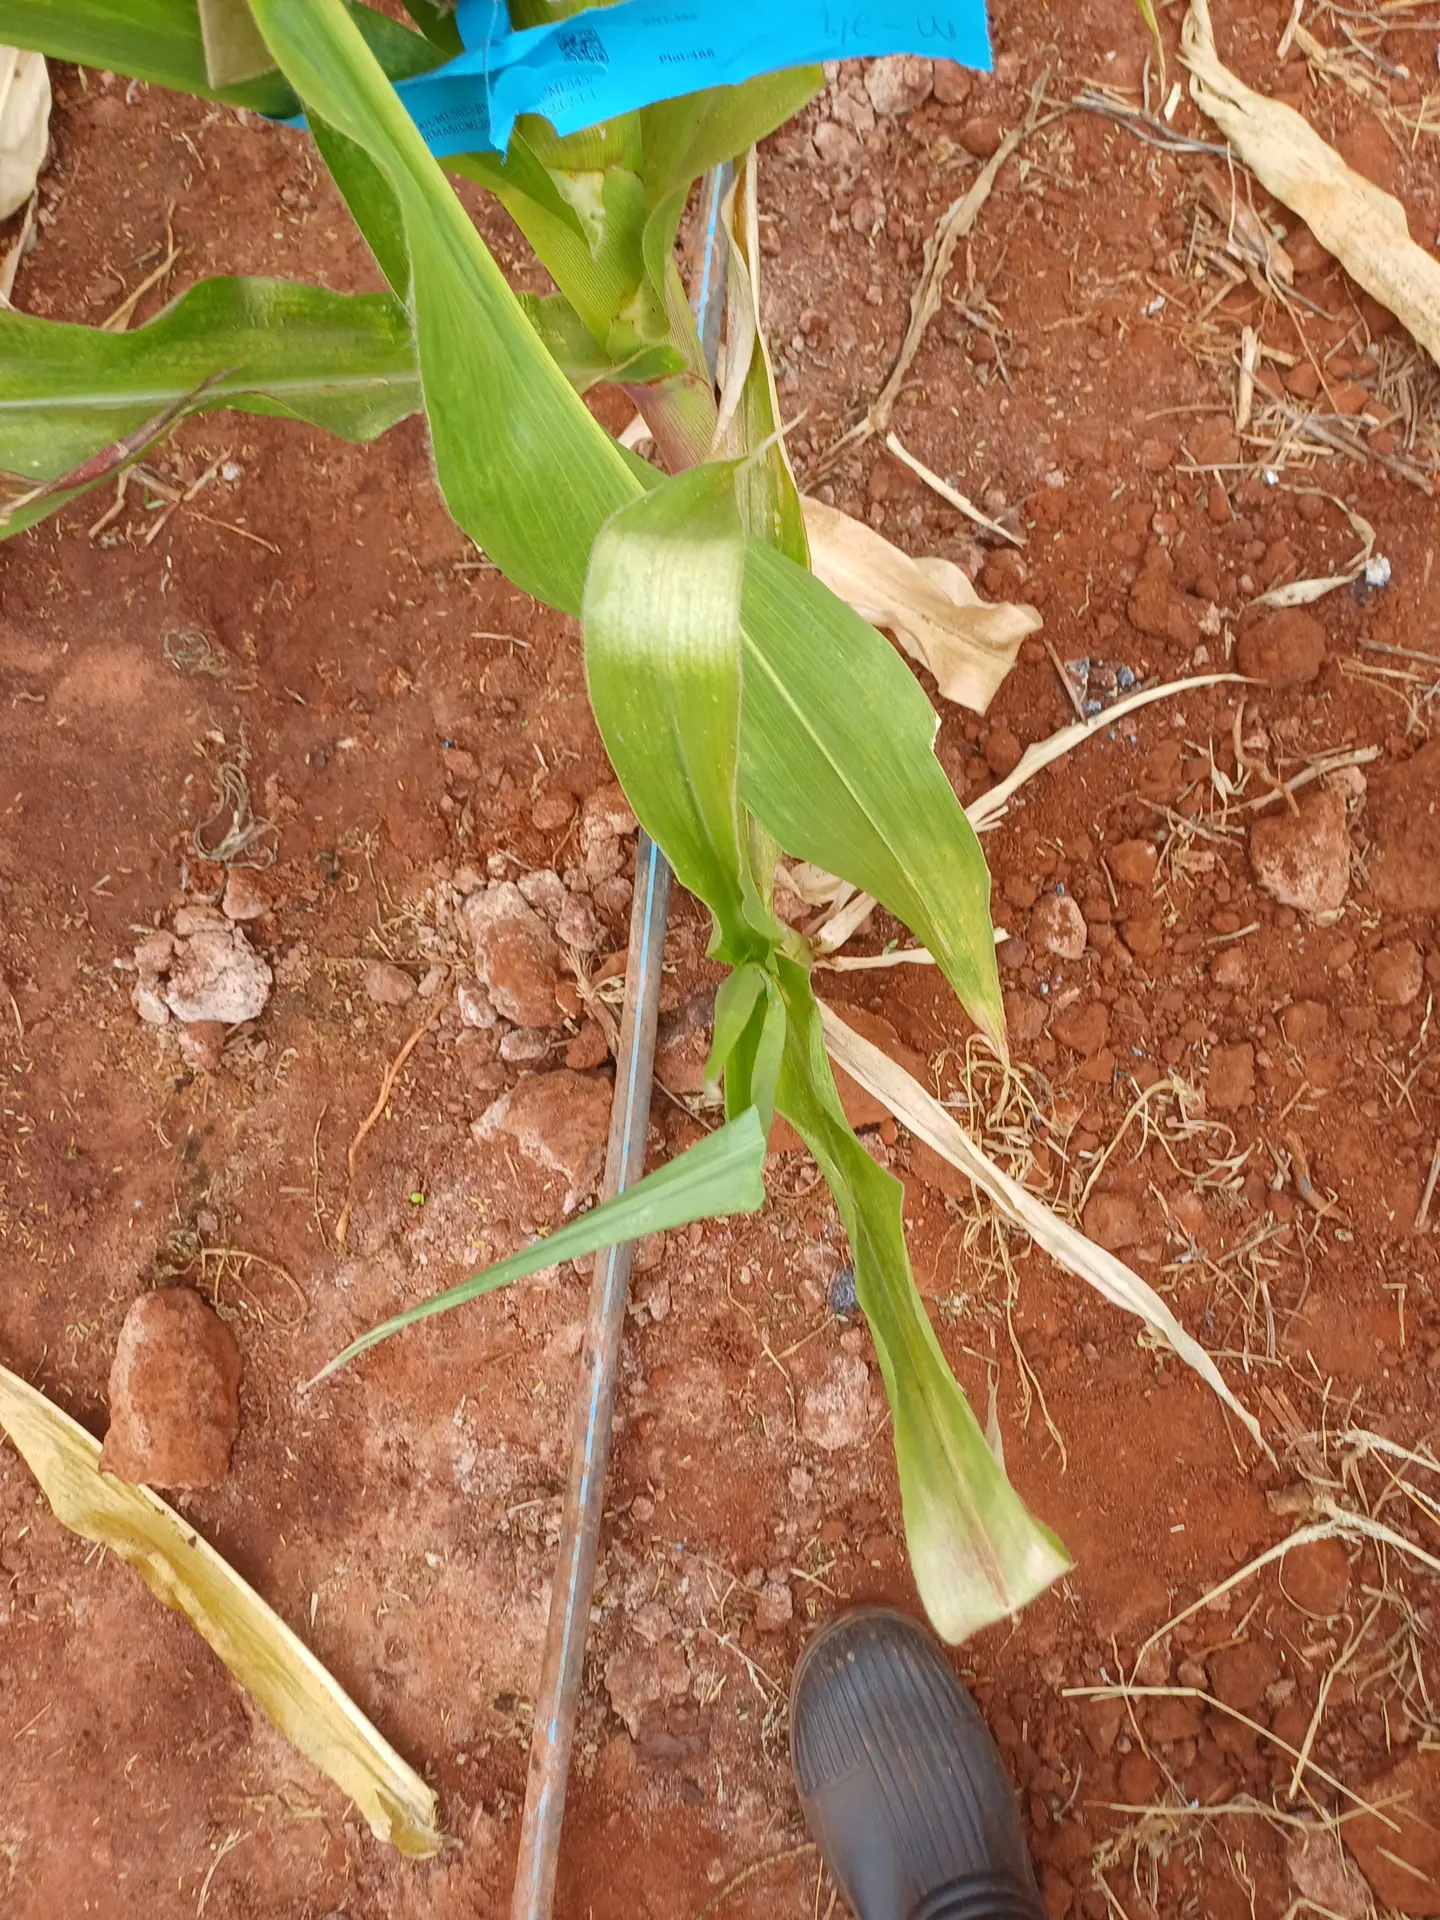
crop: maize
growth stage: flowering
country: Kenya
